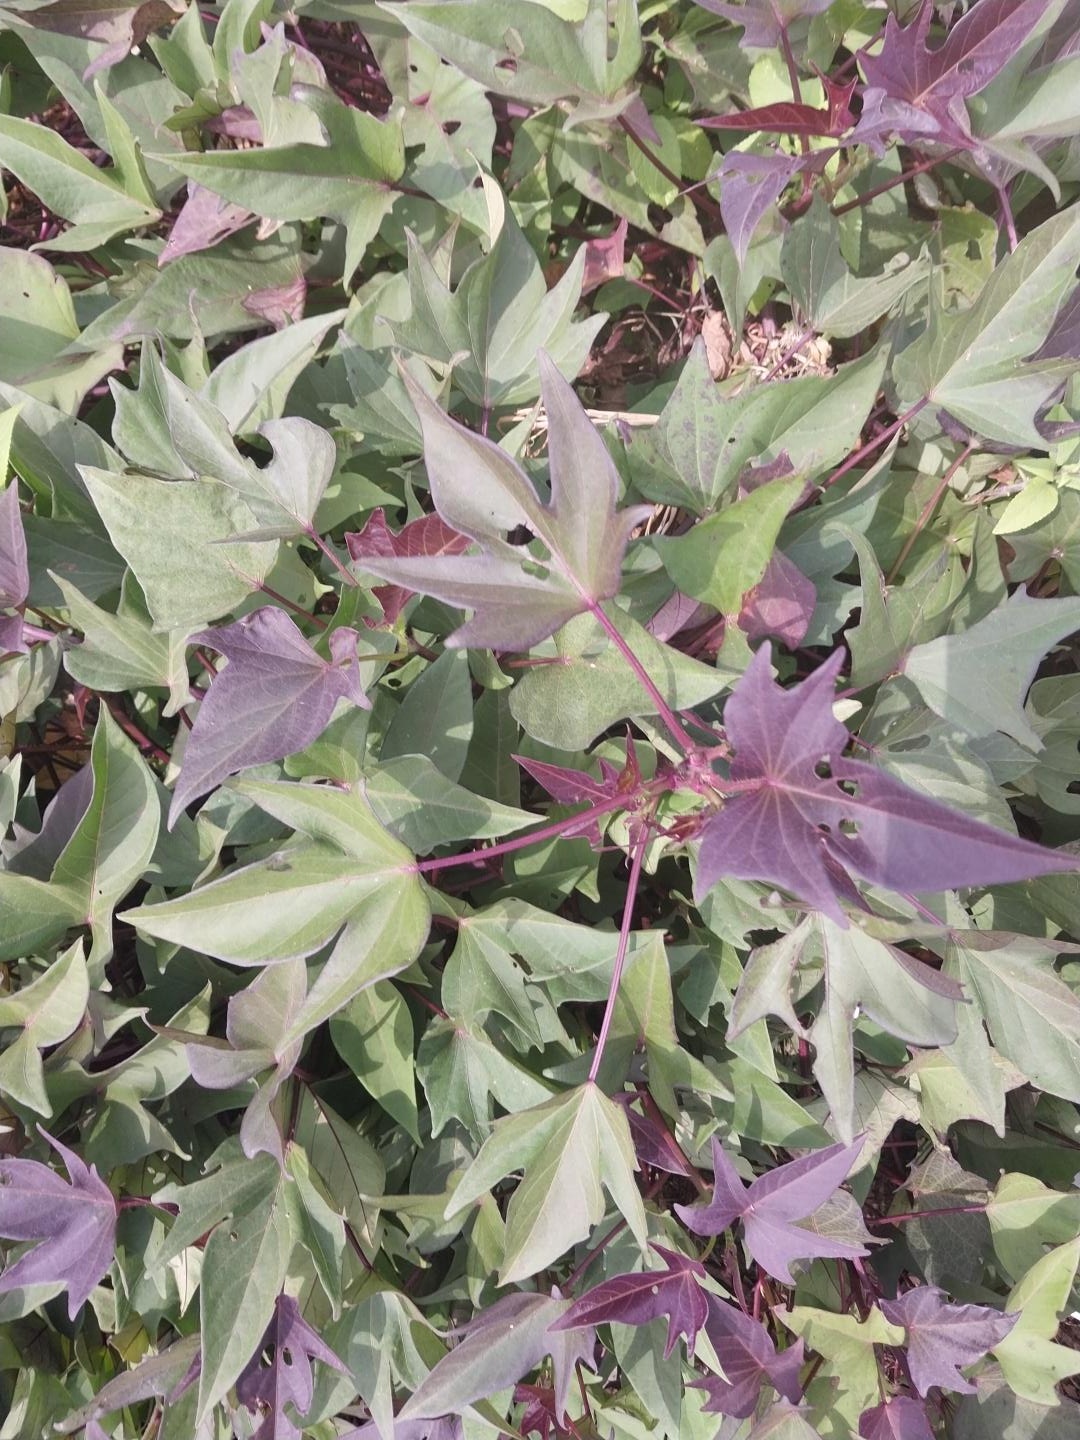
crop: sweet potato
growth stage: flowering
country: Tanzania
